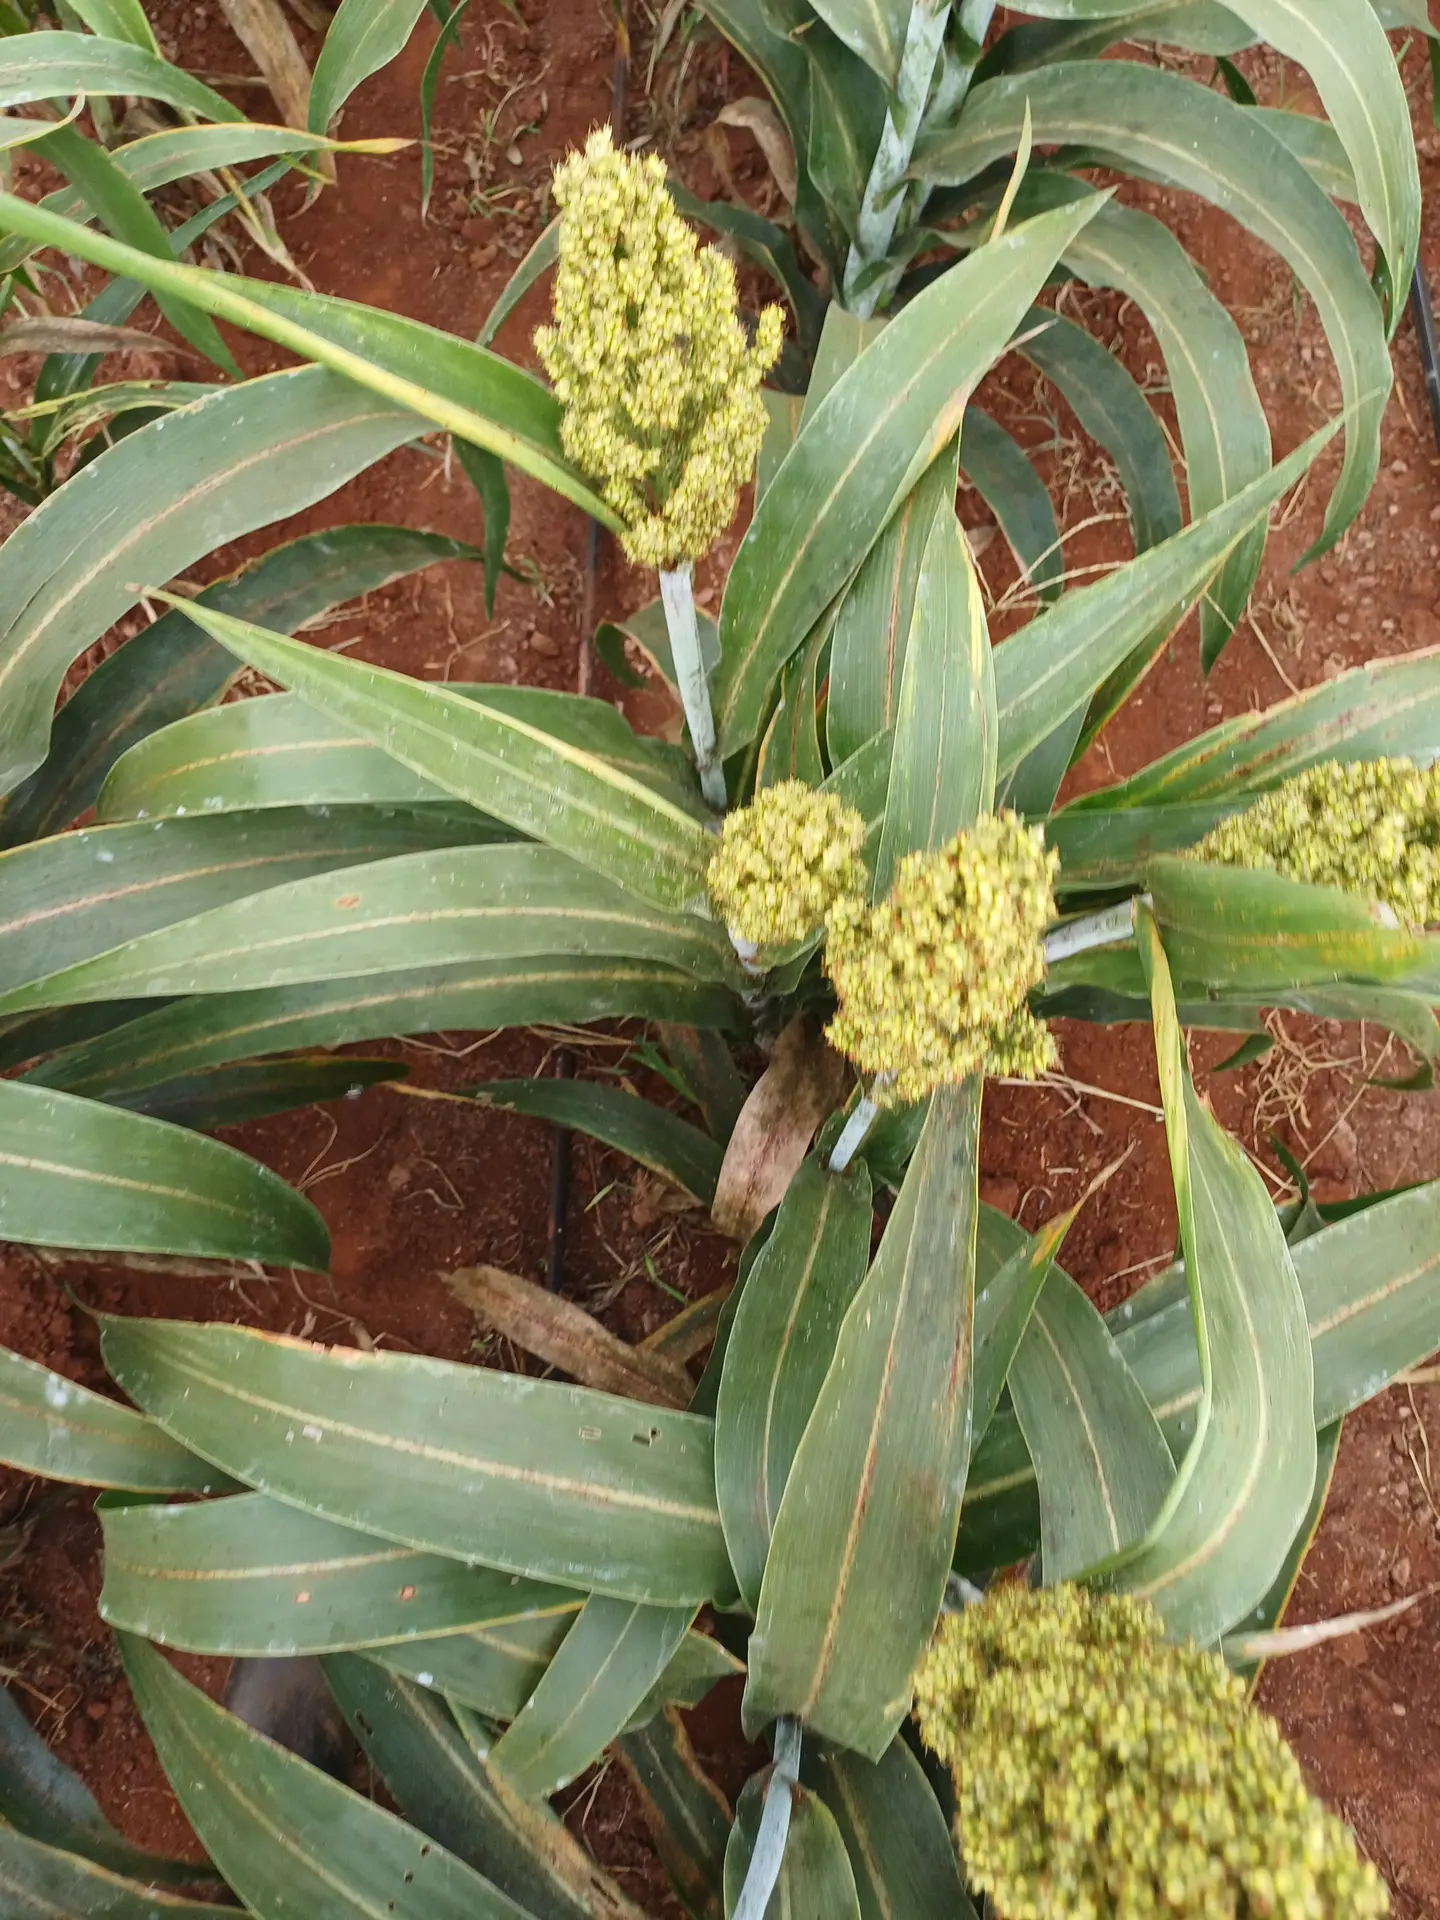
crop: sorghum
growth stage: filling grain
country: Kenya
